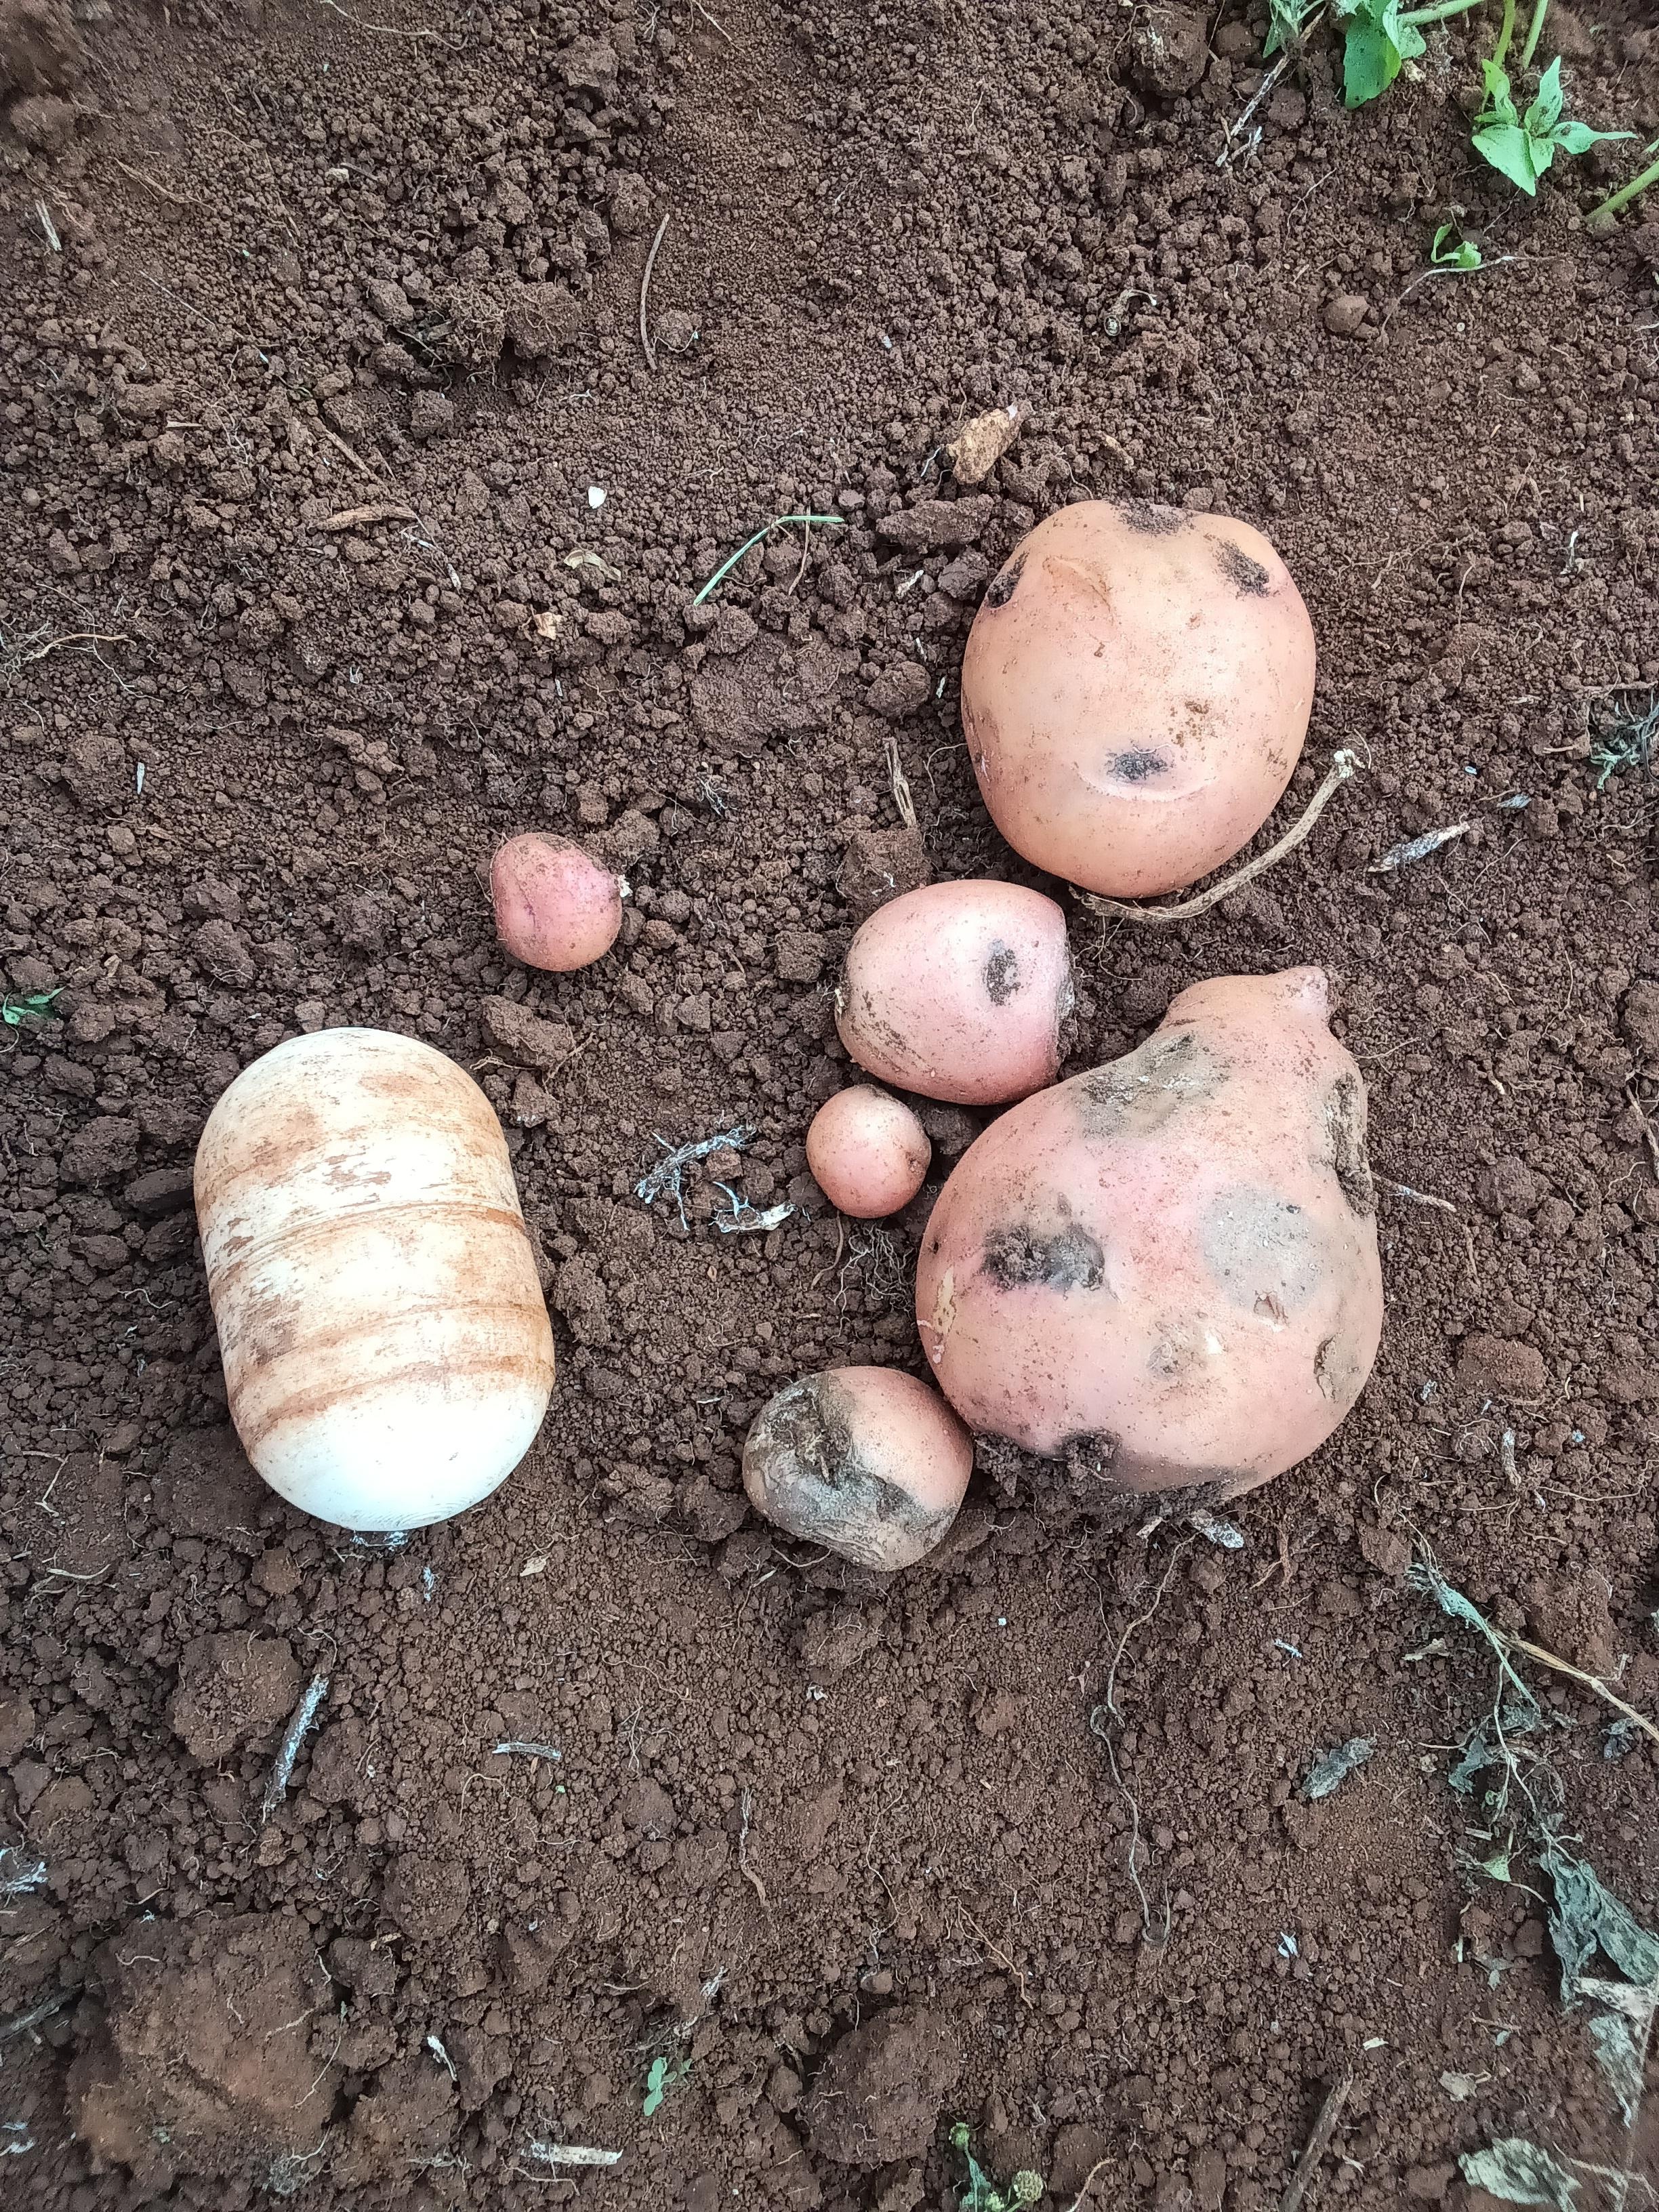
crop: potato
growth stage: harvest
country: Kenya
